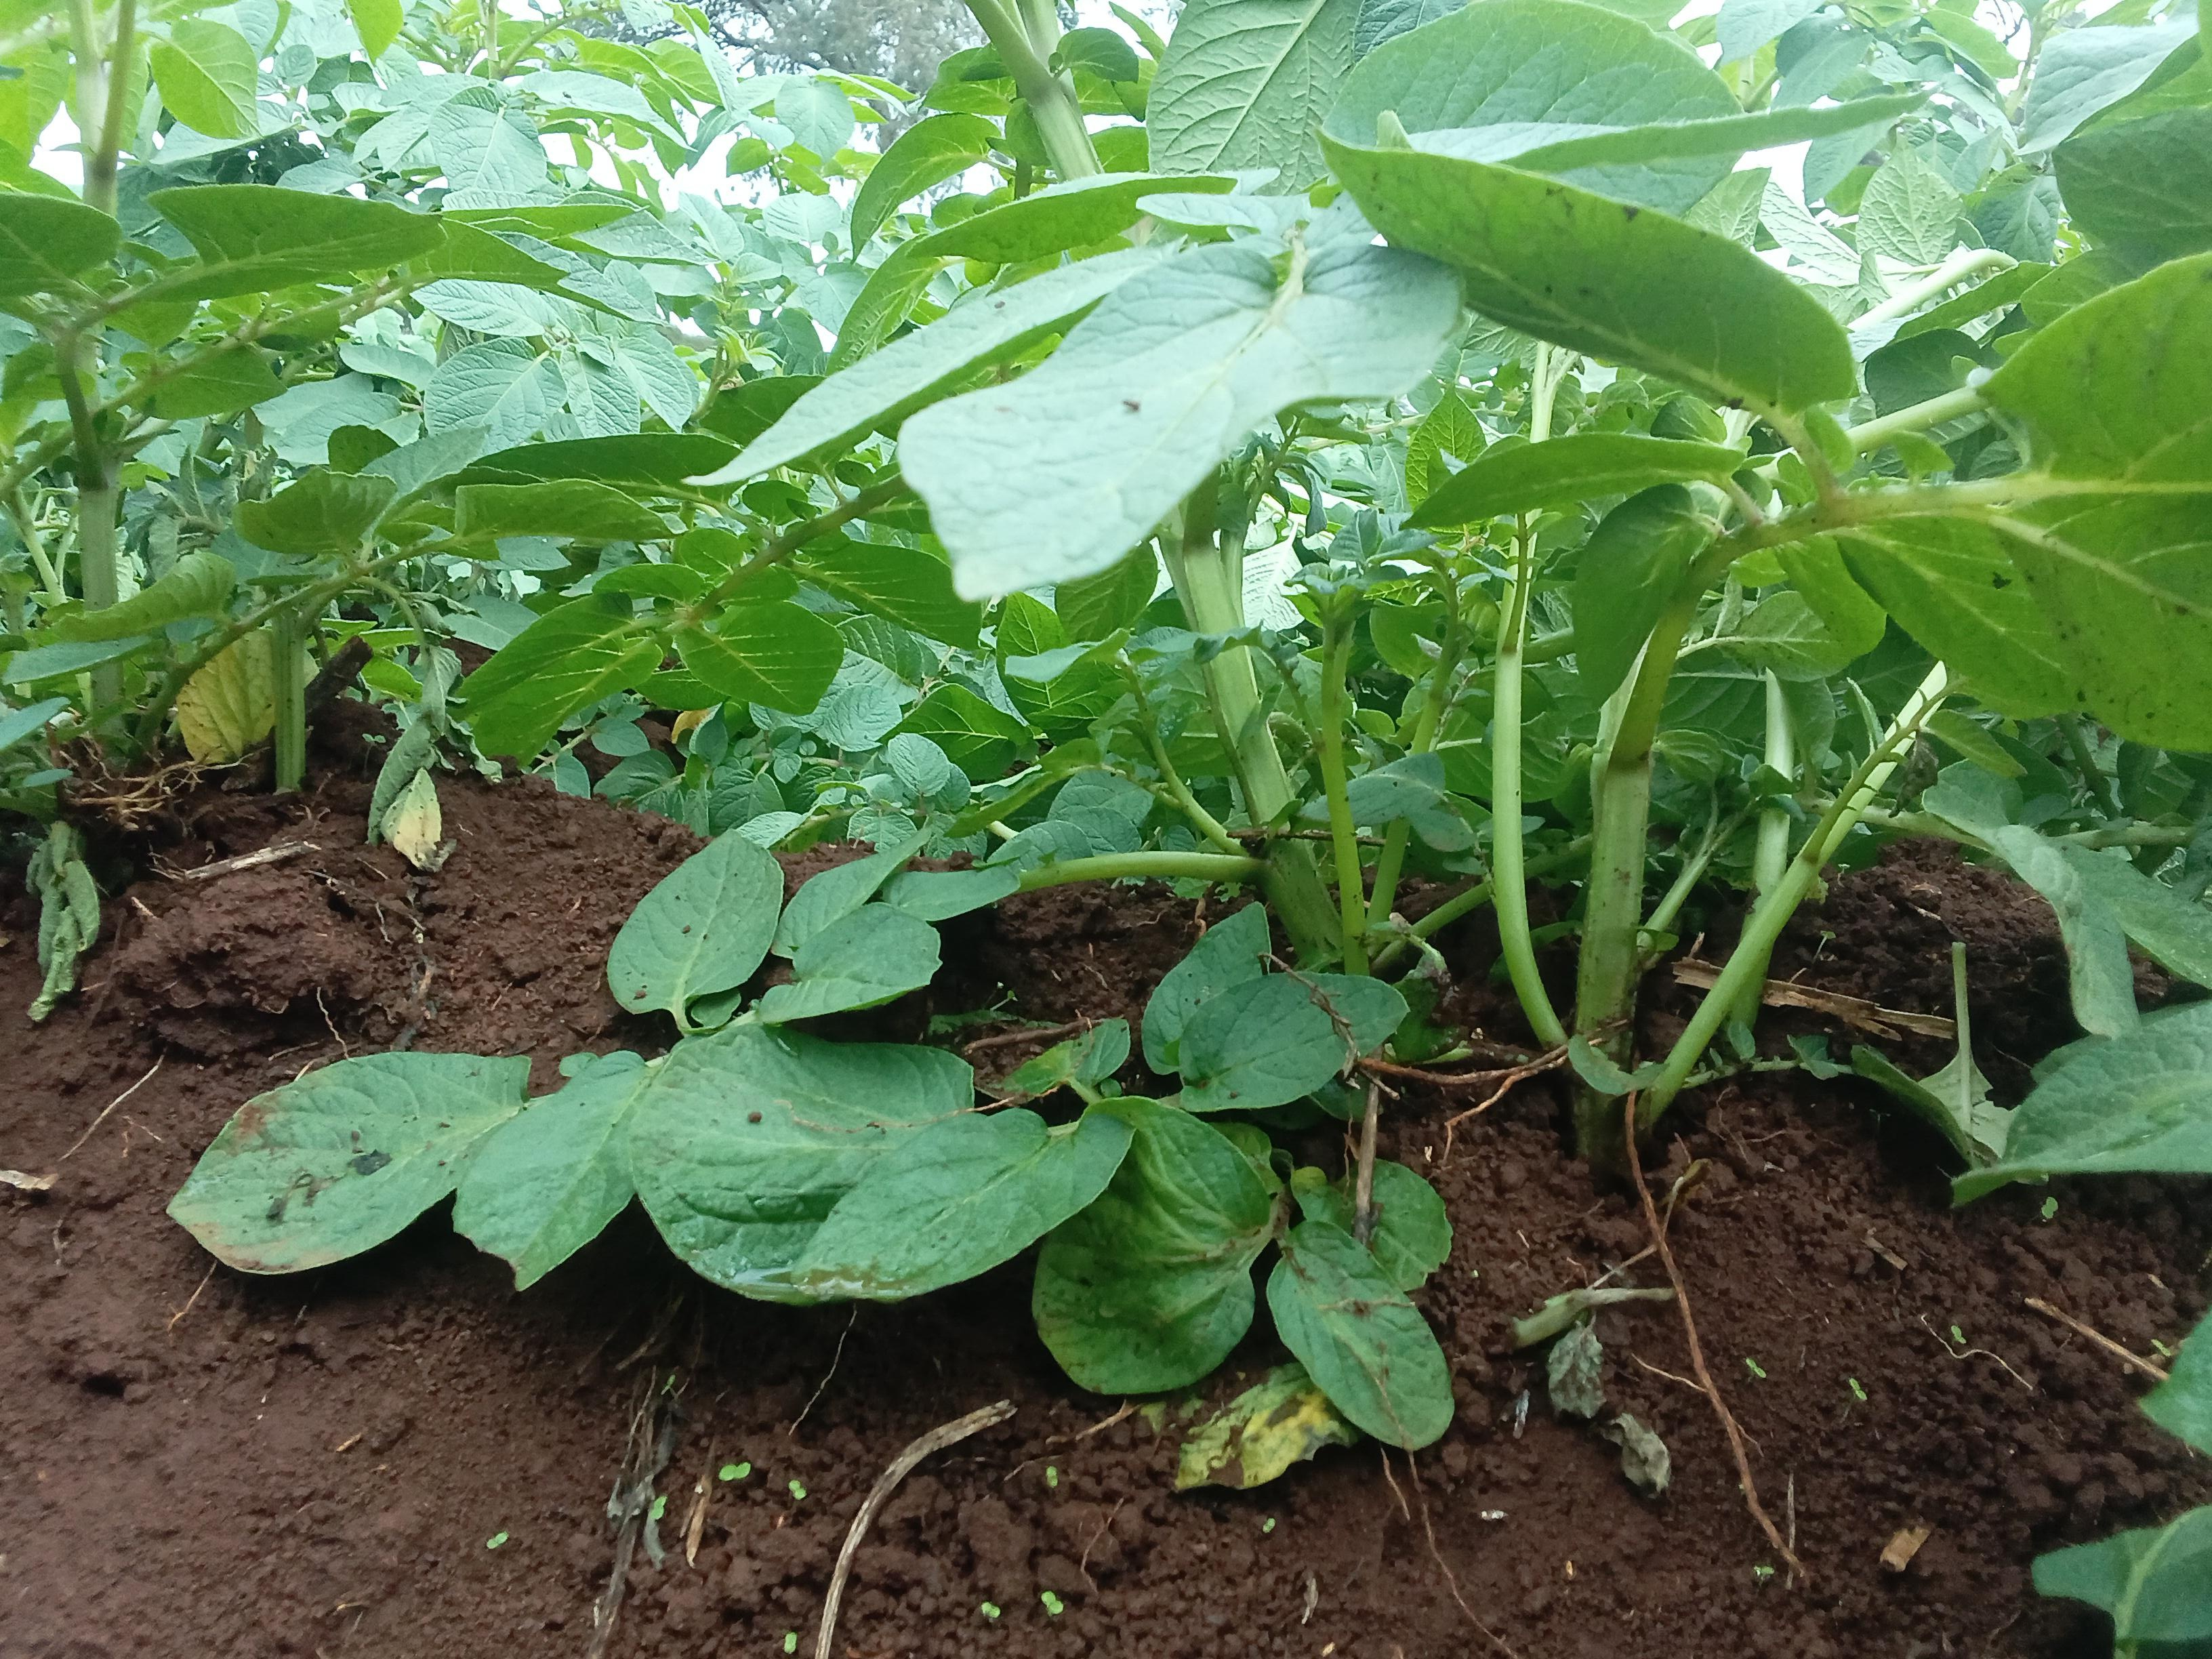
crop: potato
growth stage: vegetative
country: Kenya
